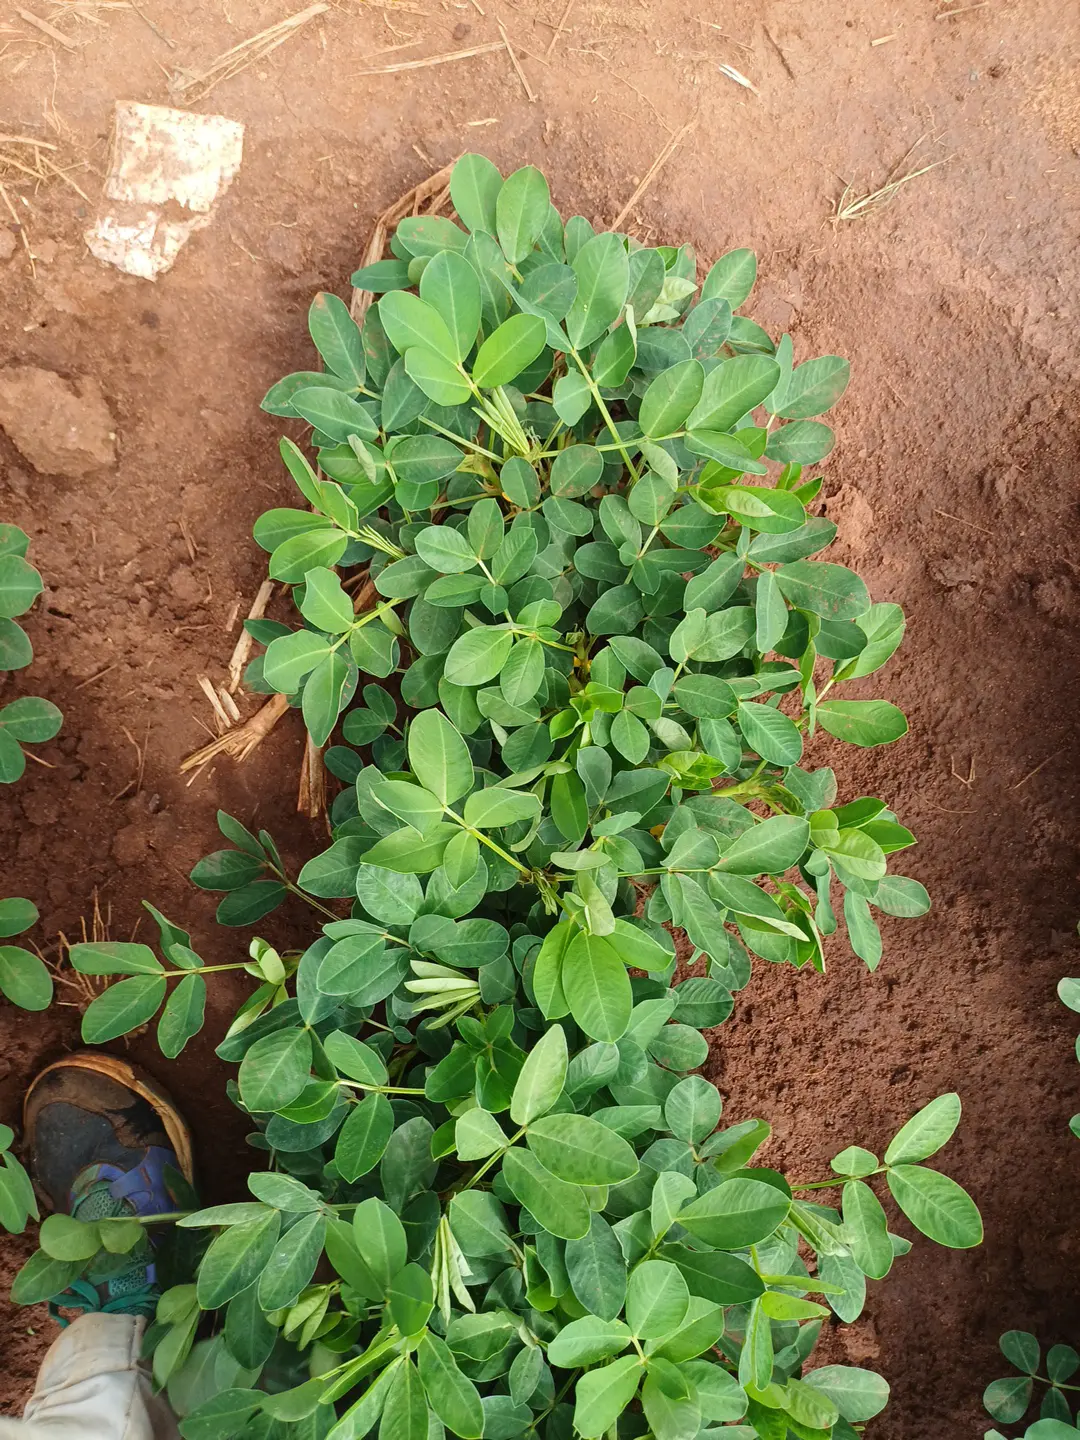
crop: groundnut
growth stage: flowering
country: Kenya
